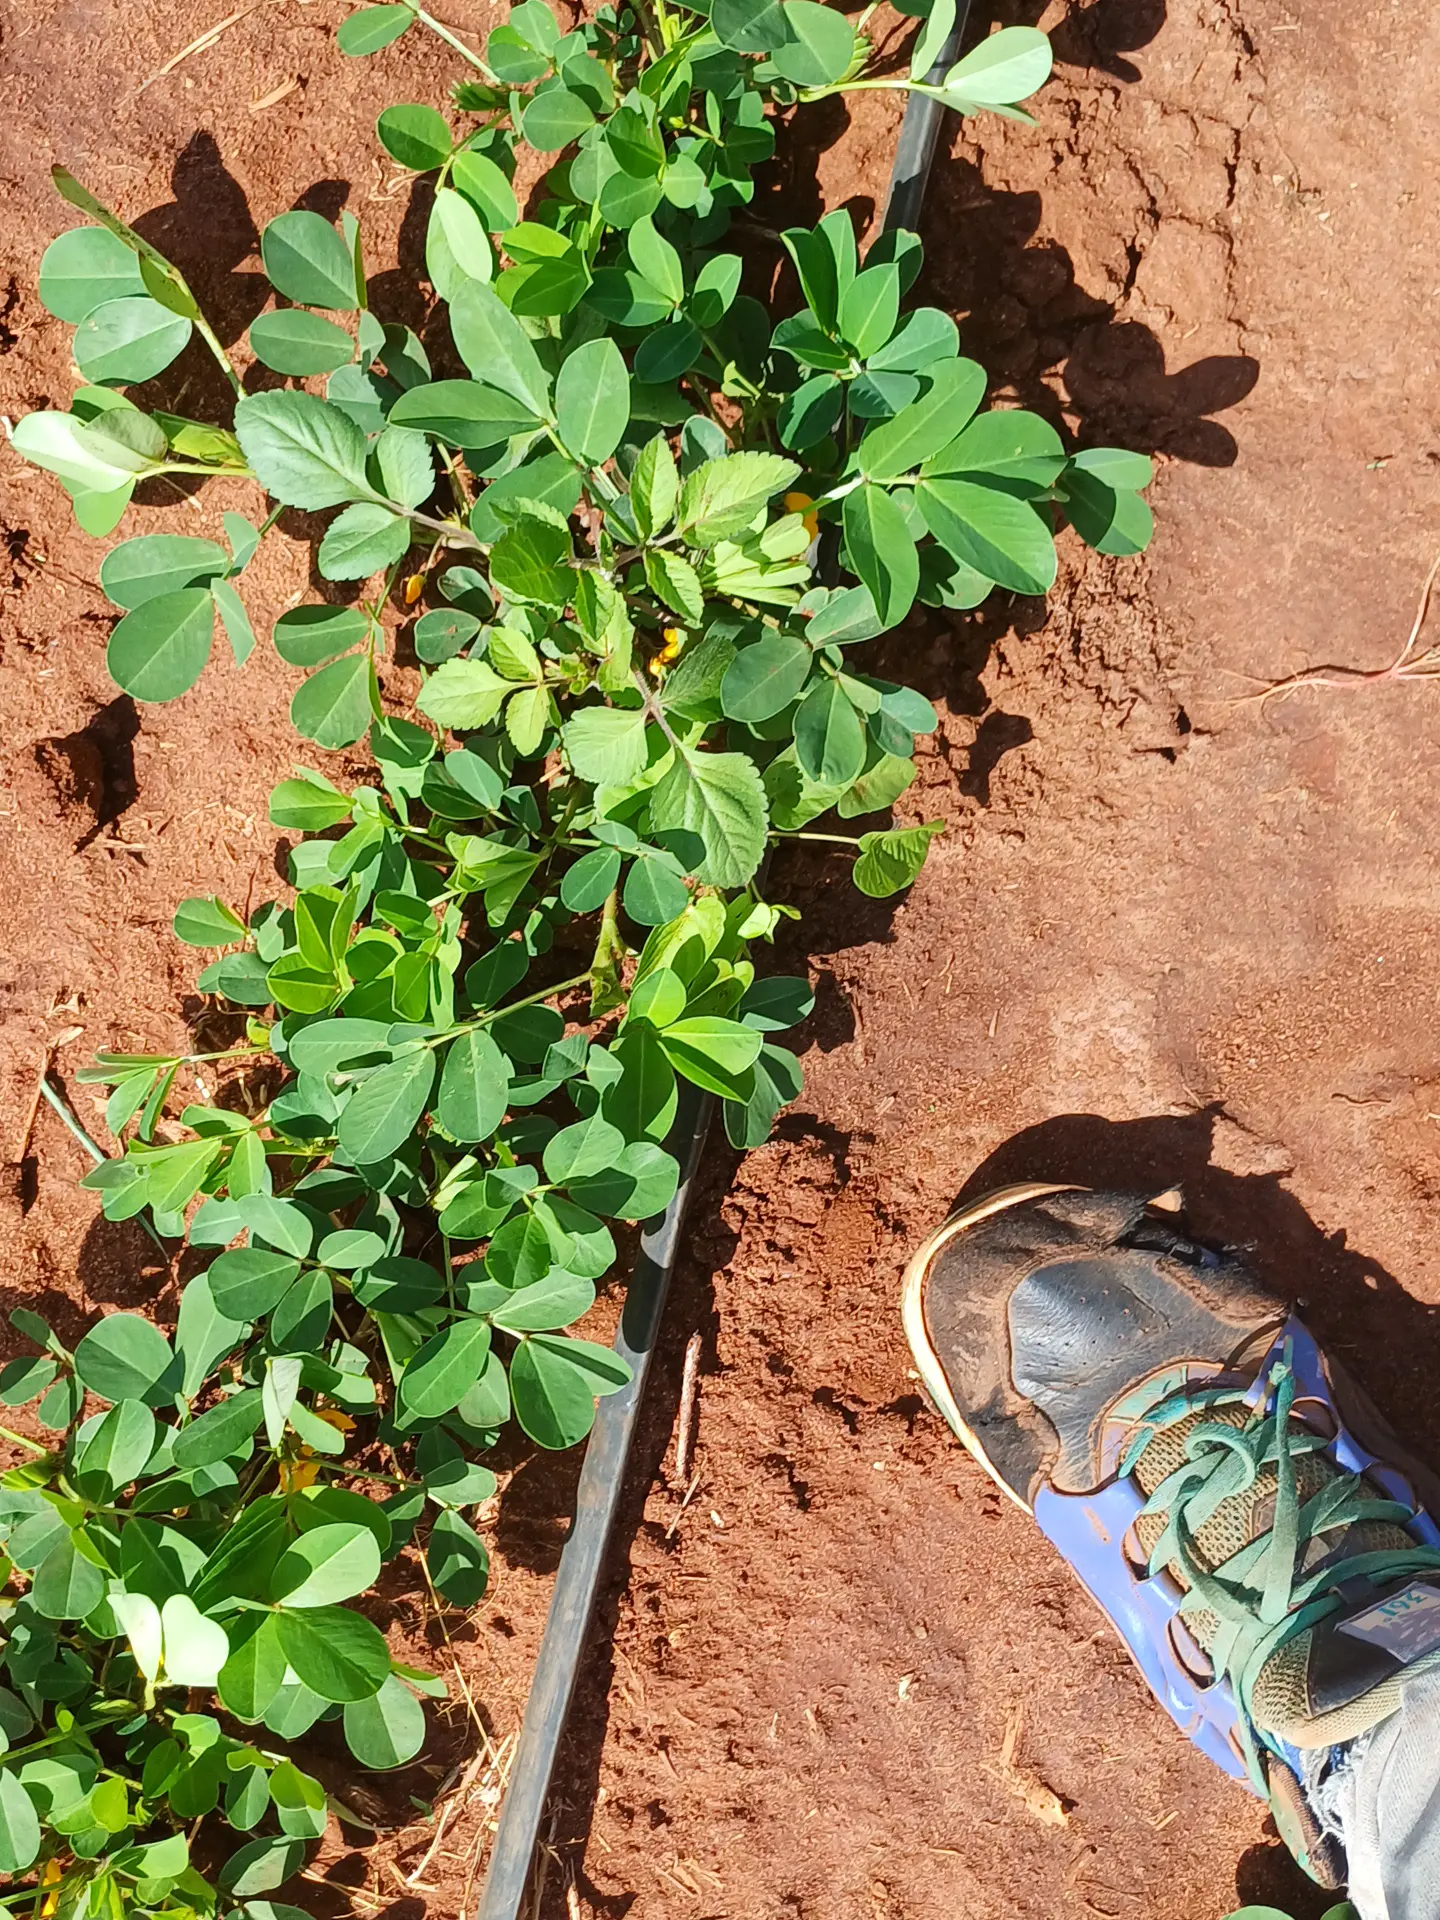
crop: groundnut
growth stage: flowering
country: Kenya
